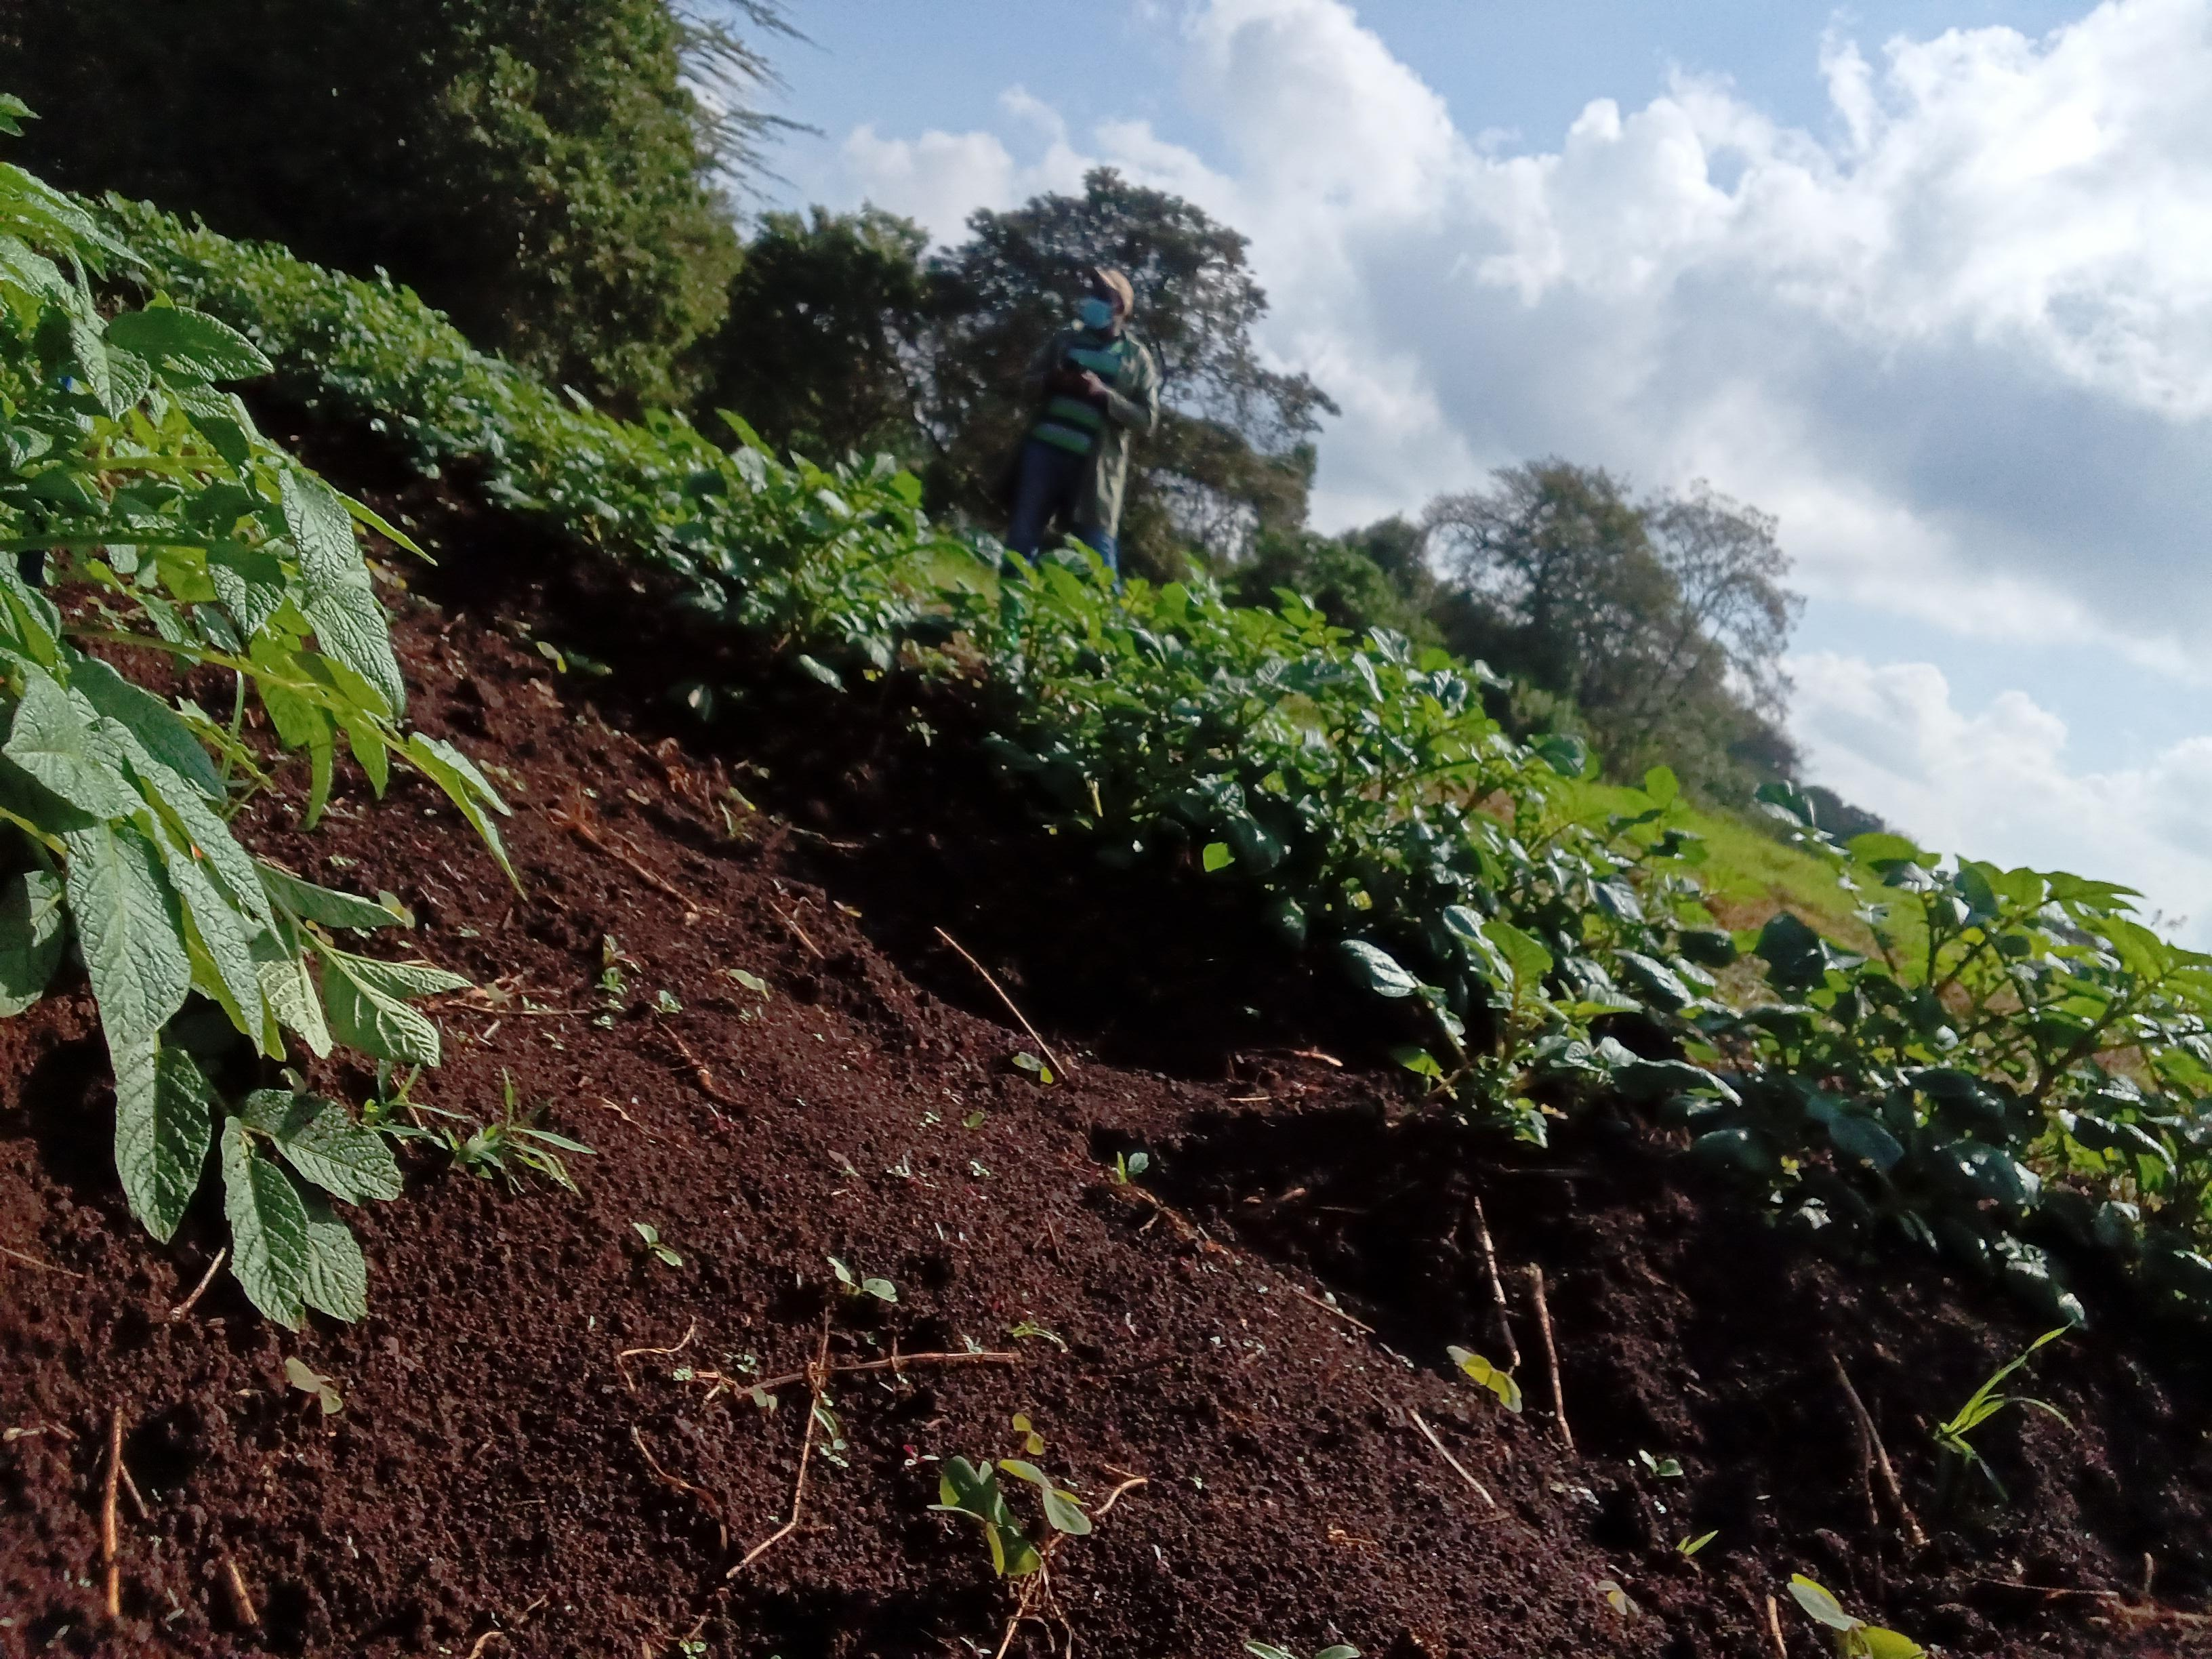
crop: potato
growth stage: vegetative
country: Kenya
